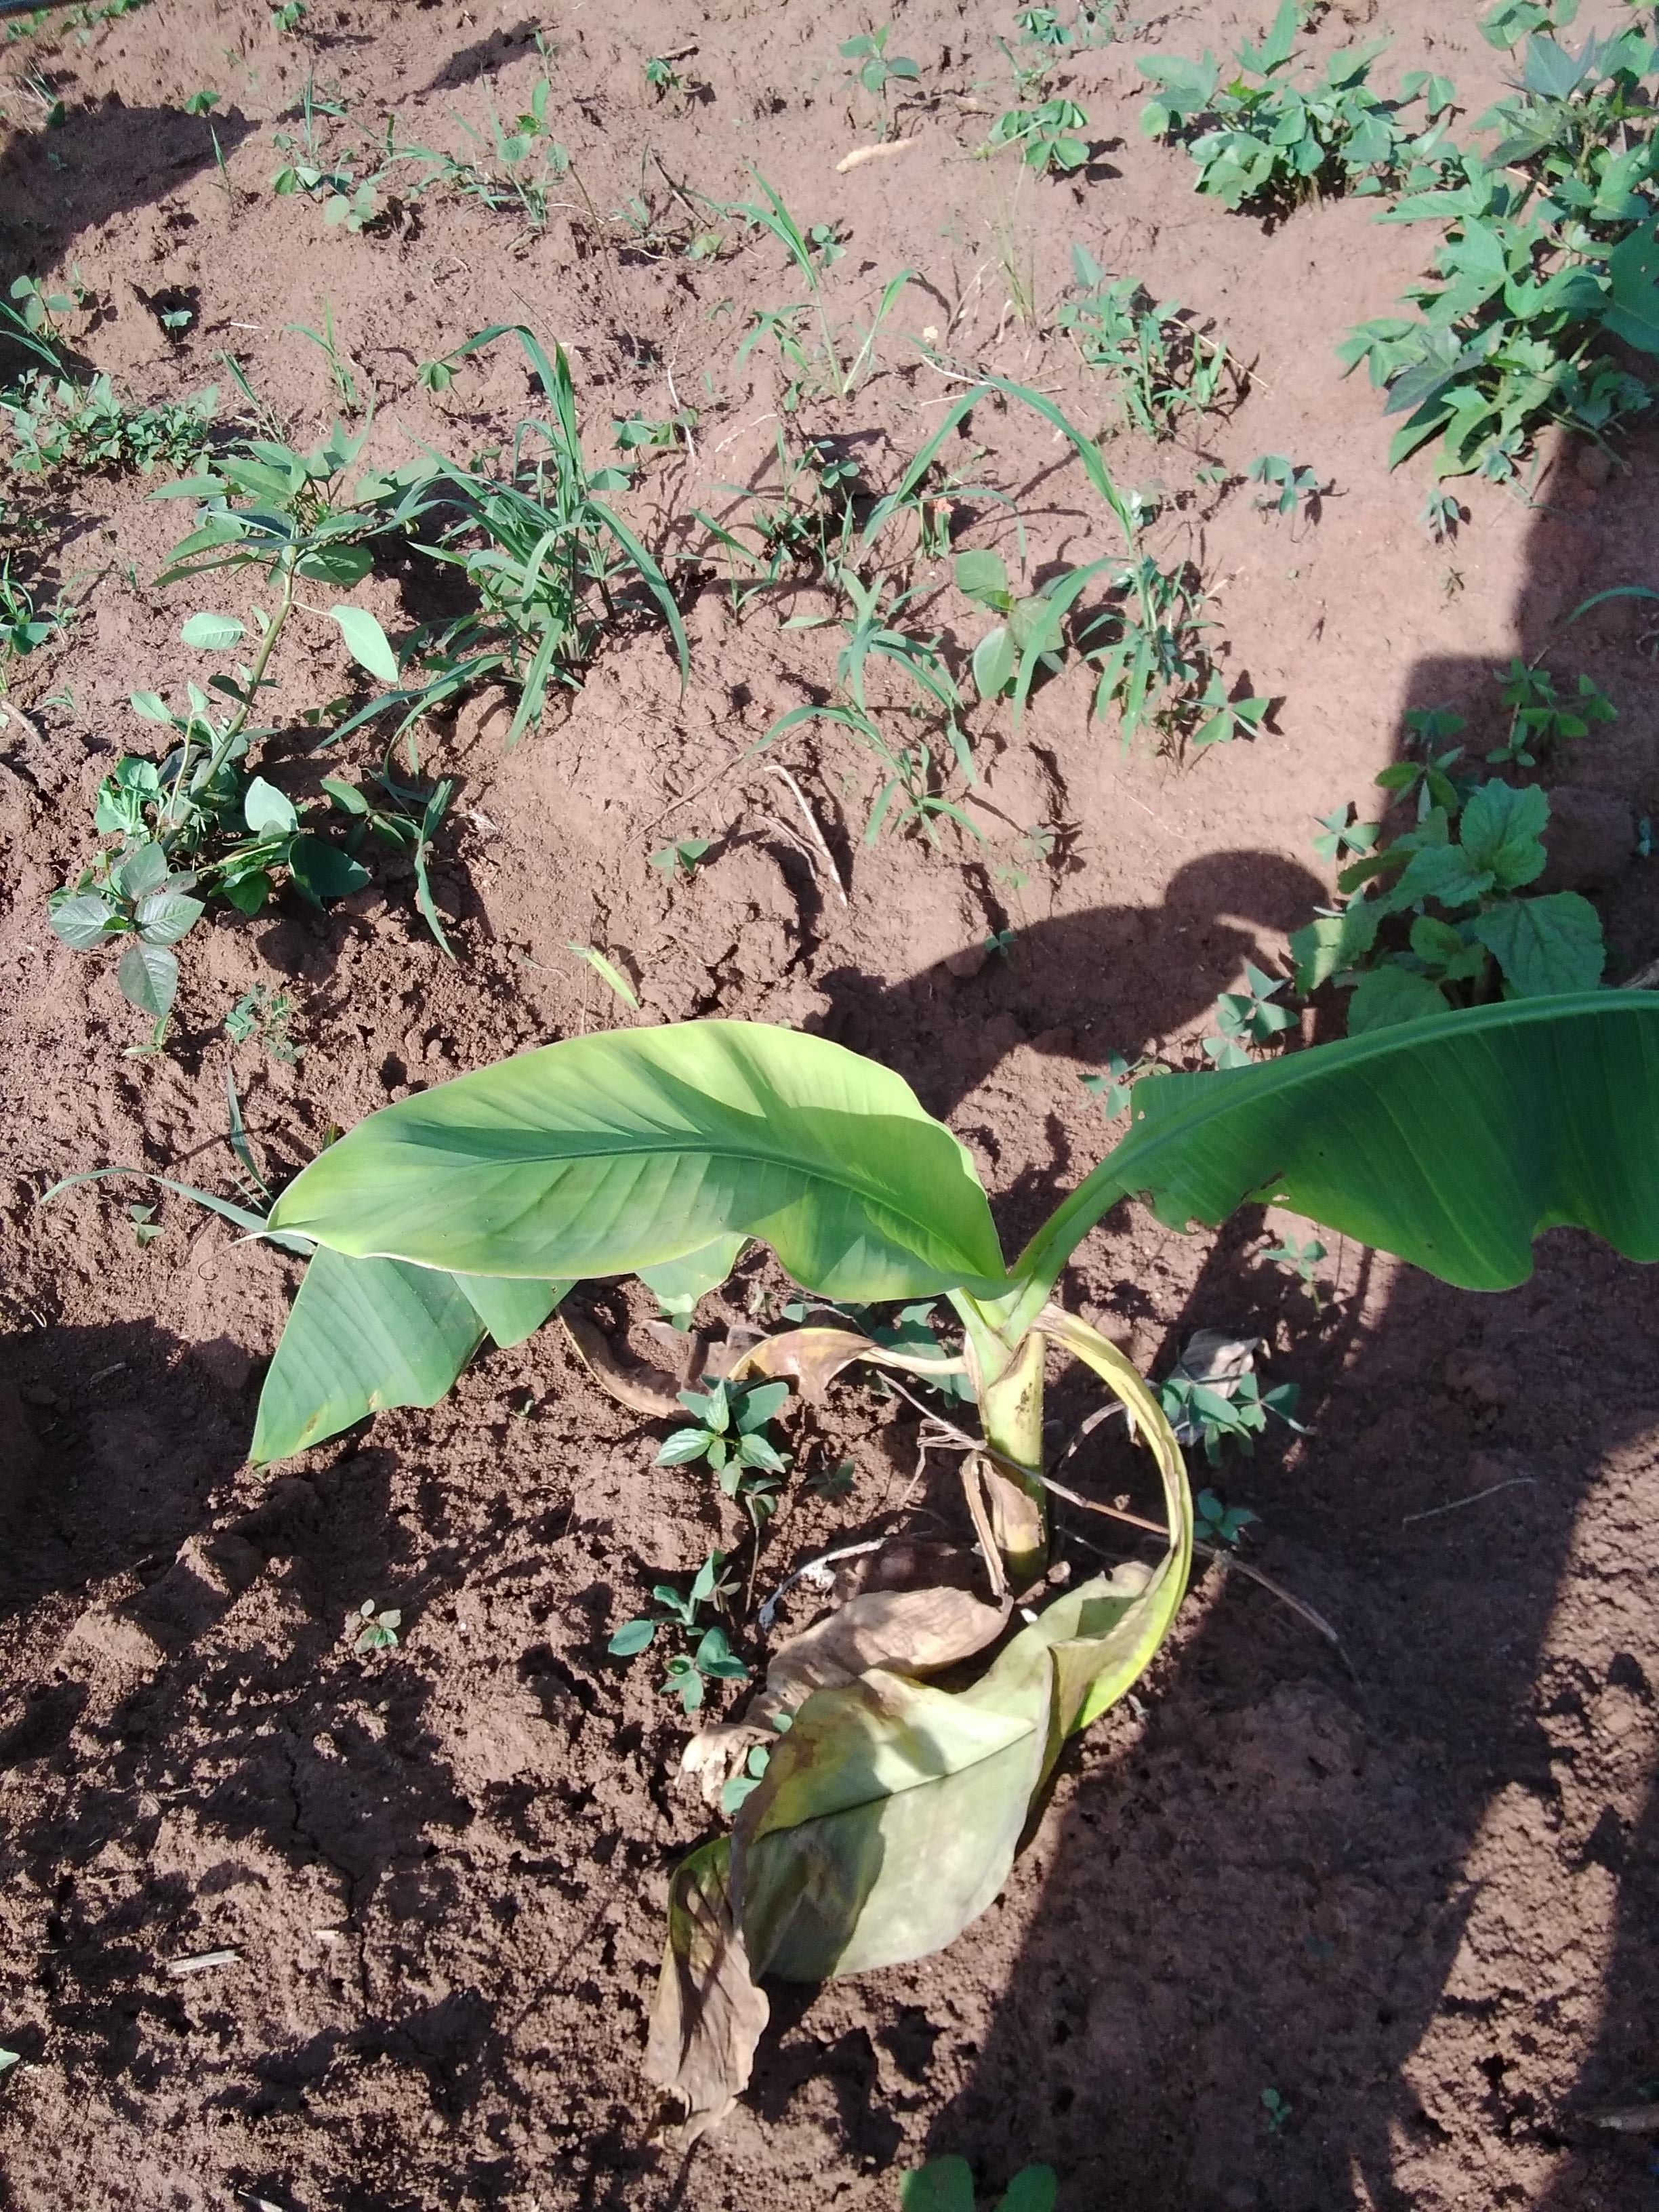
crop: banana
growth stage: vegetative
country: Tanzania
